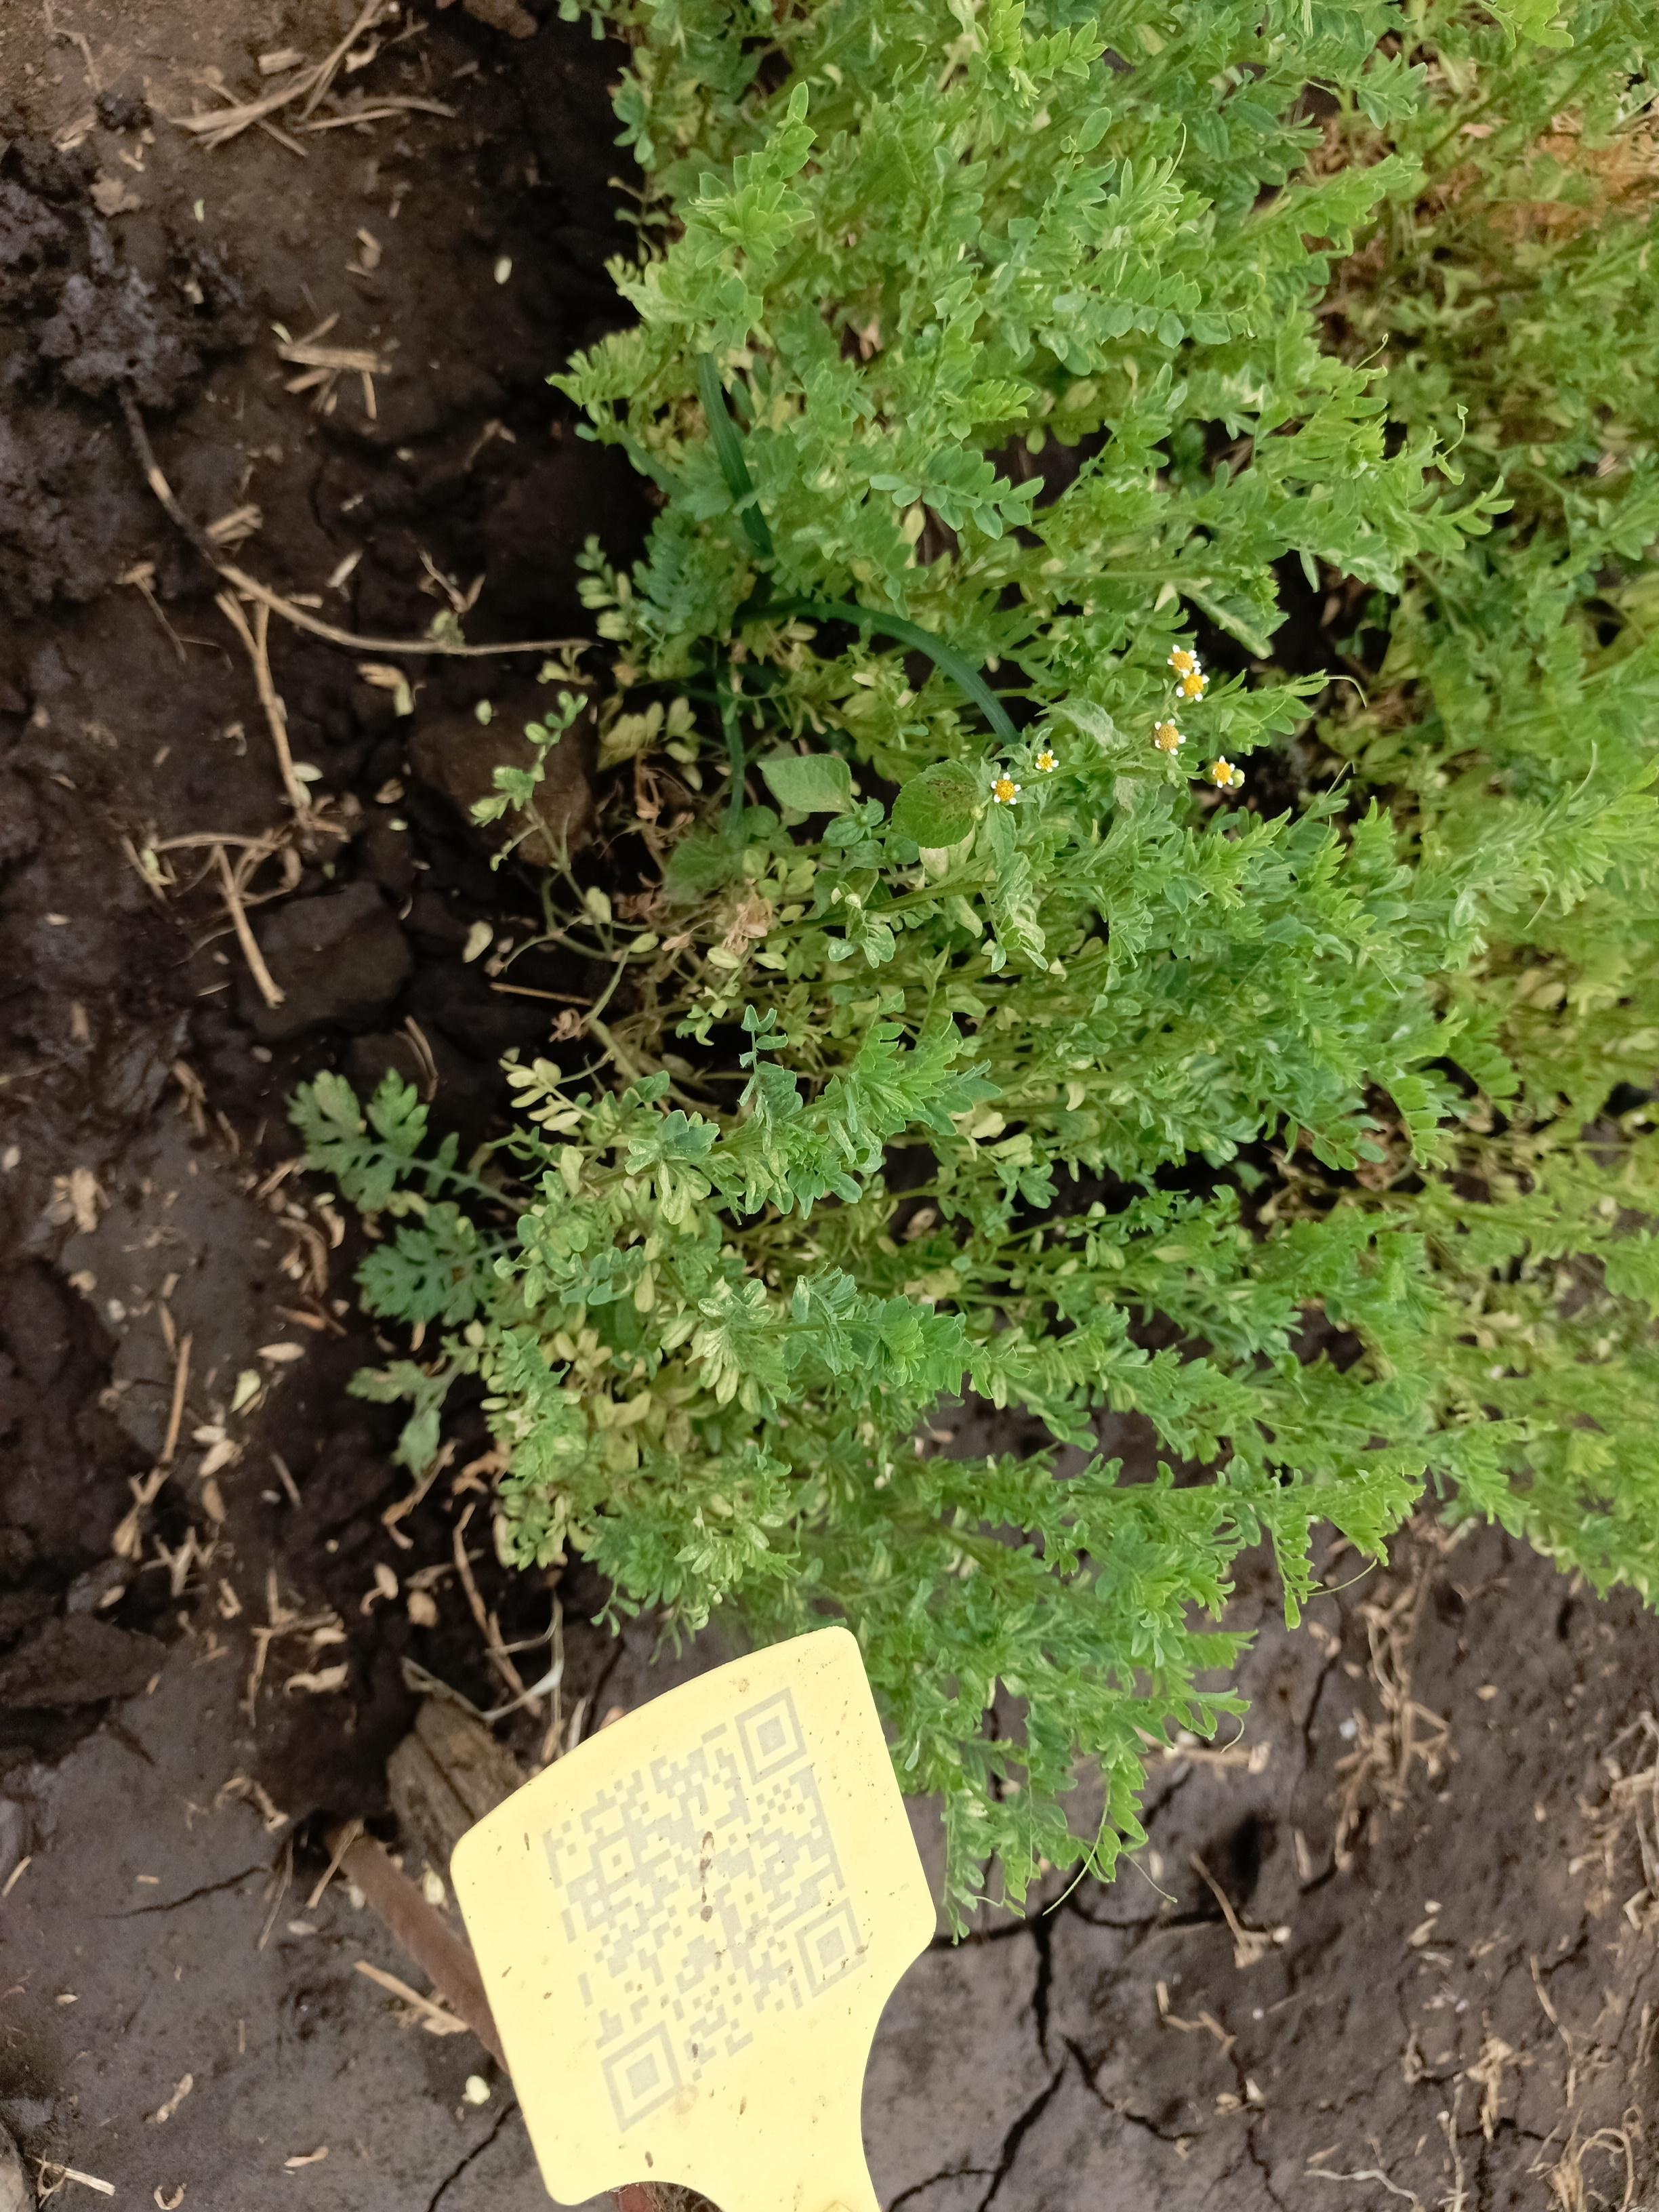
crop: lentil
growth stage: vegetative
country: Tanzania
